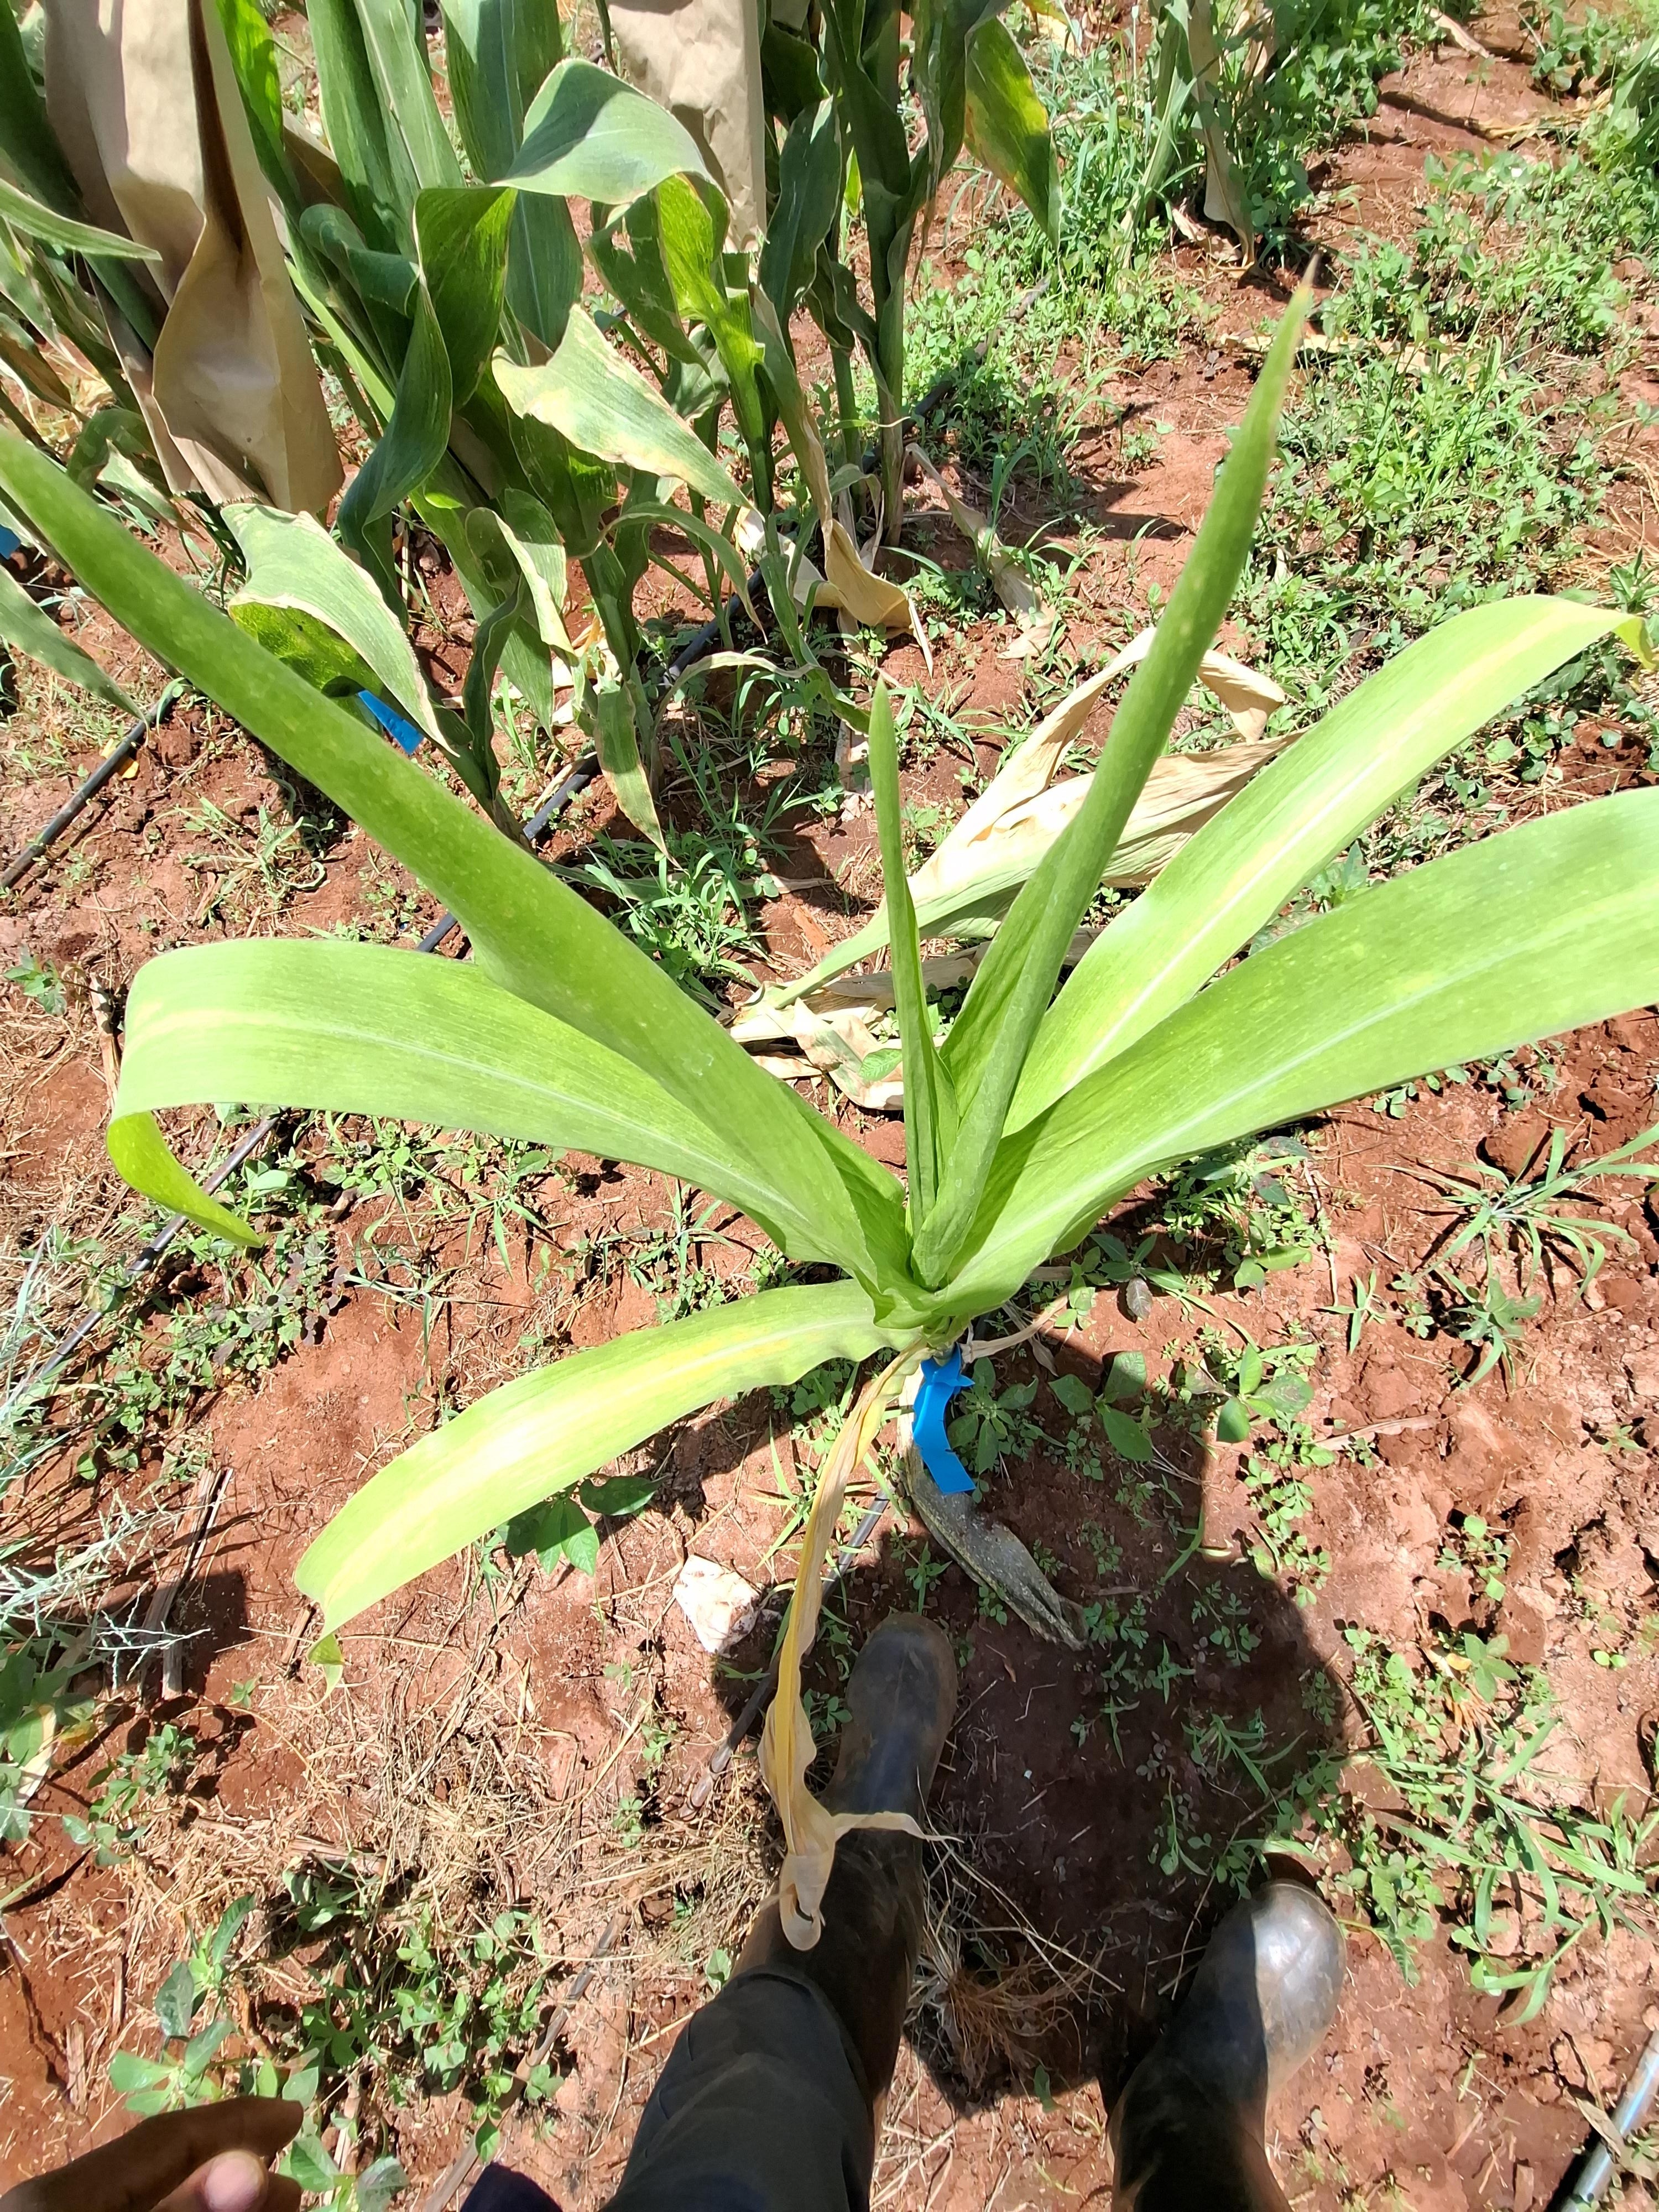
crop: maize
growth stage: flowering
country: Kenya
